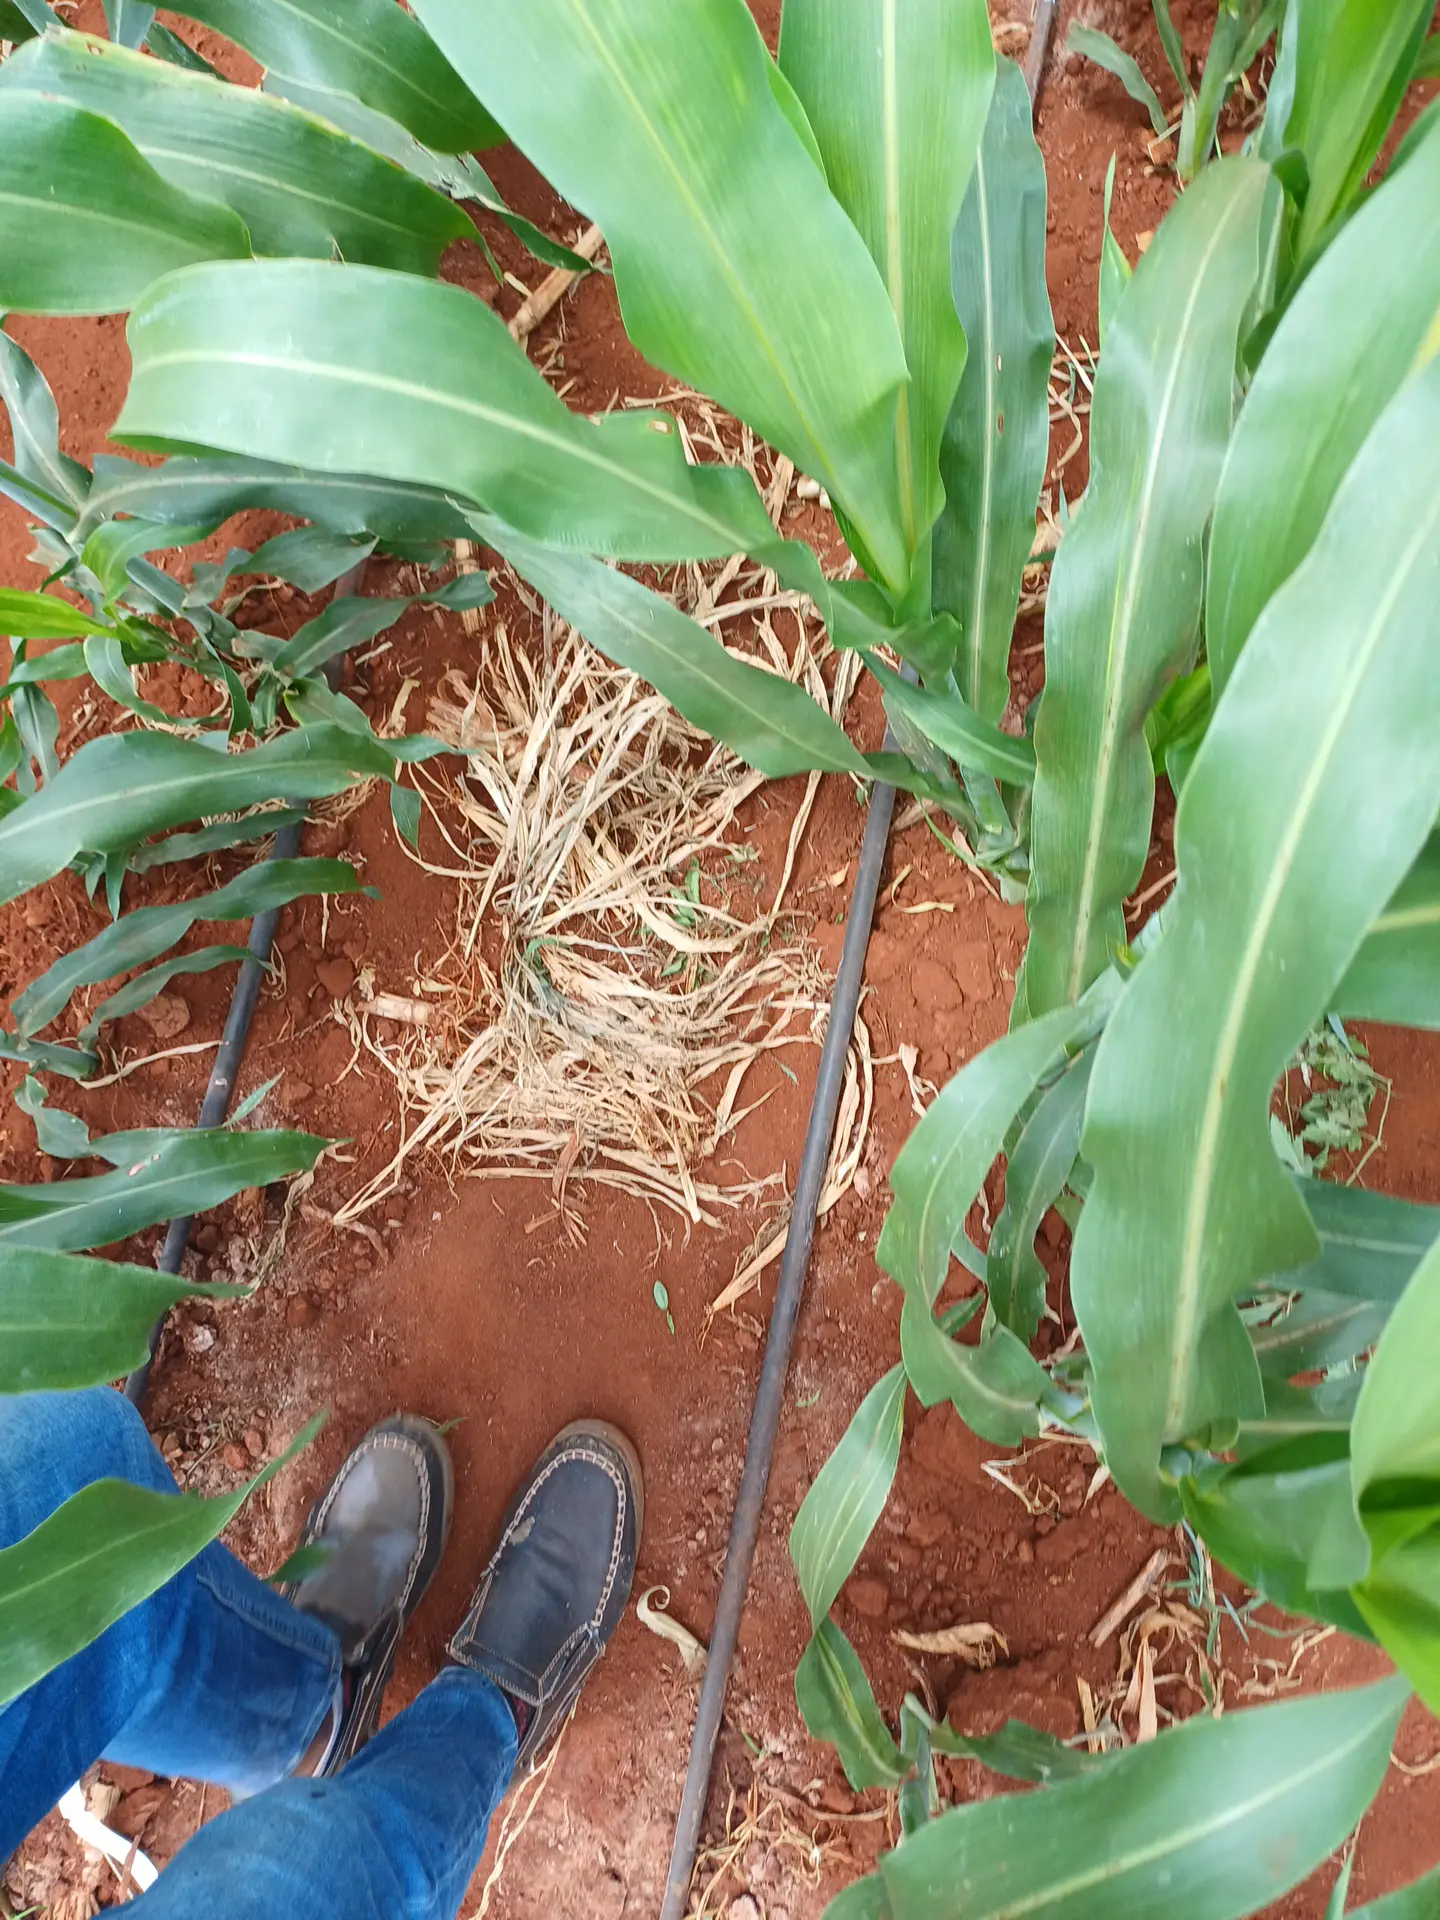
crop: sorghum
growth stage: vegetative
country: Kenya
